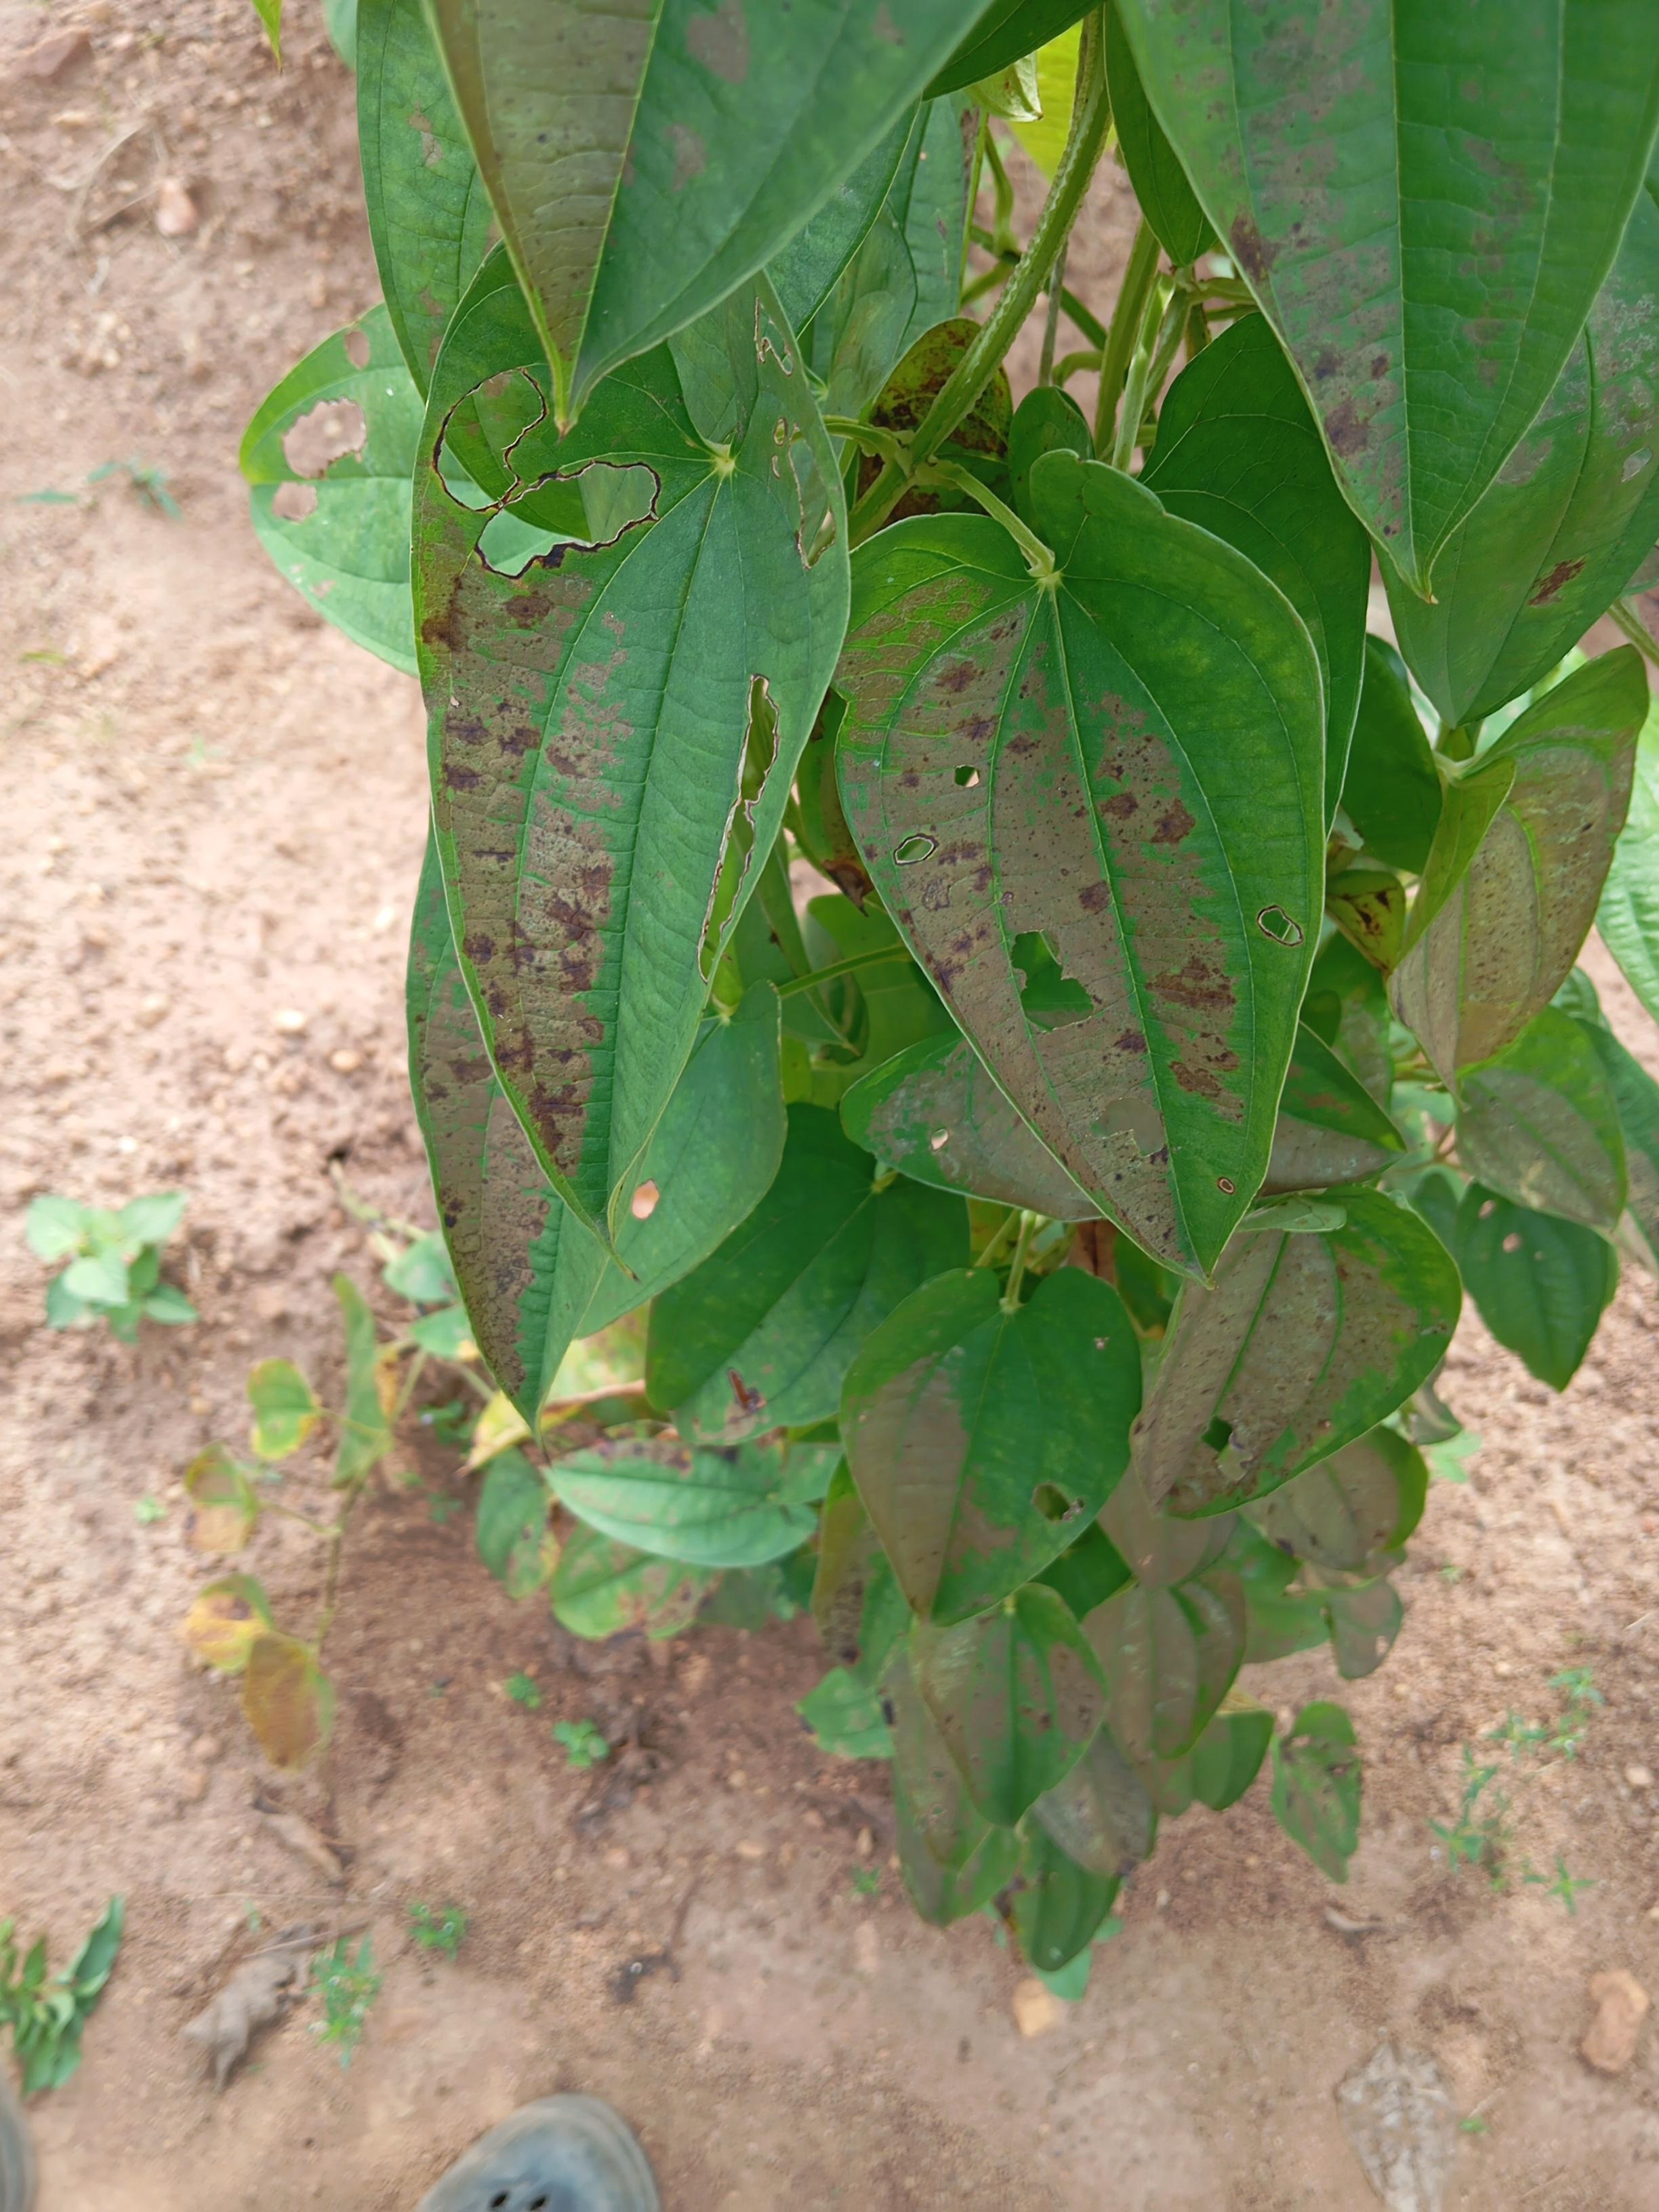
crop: yam
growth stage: sprouting emergence
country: Nigeria
